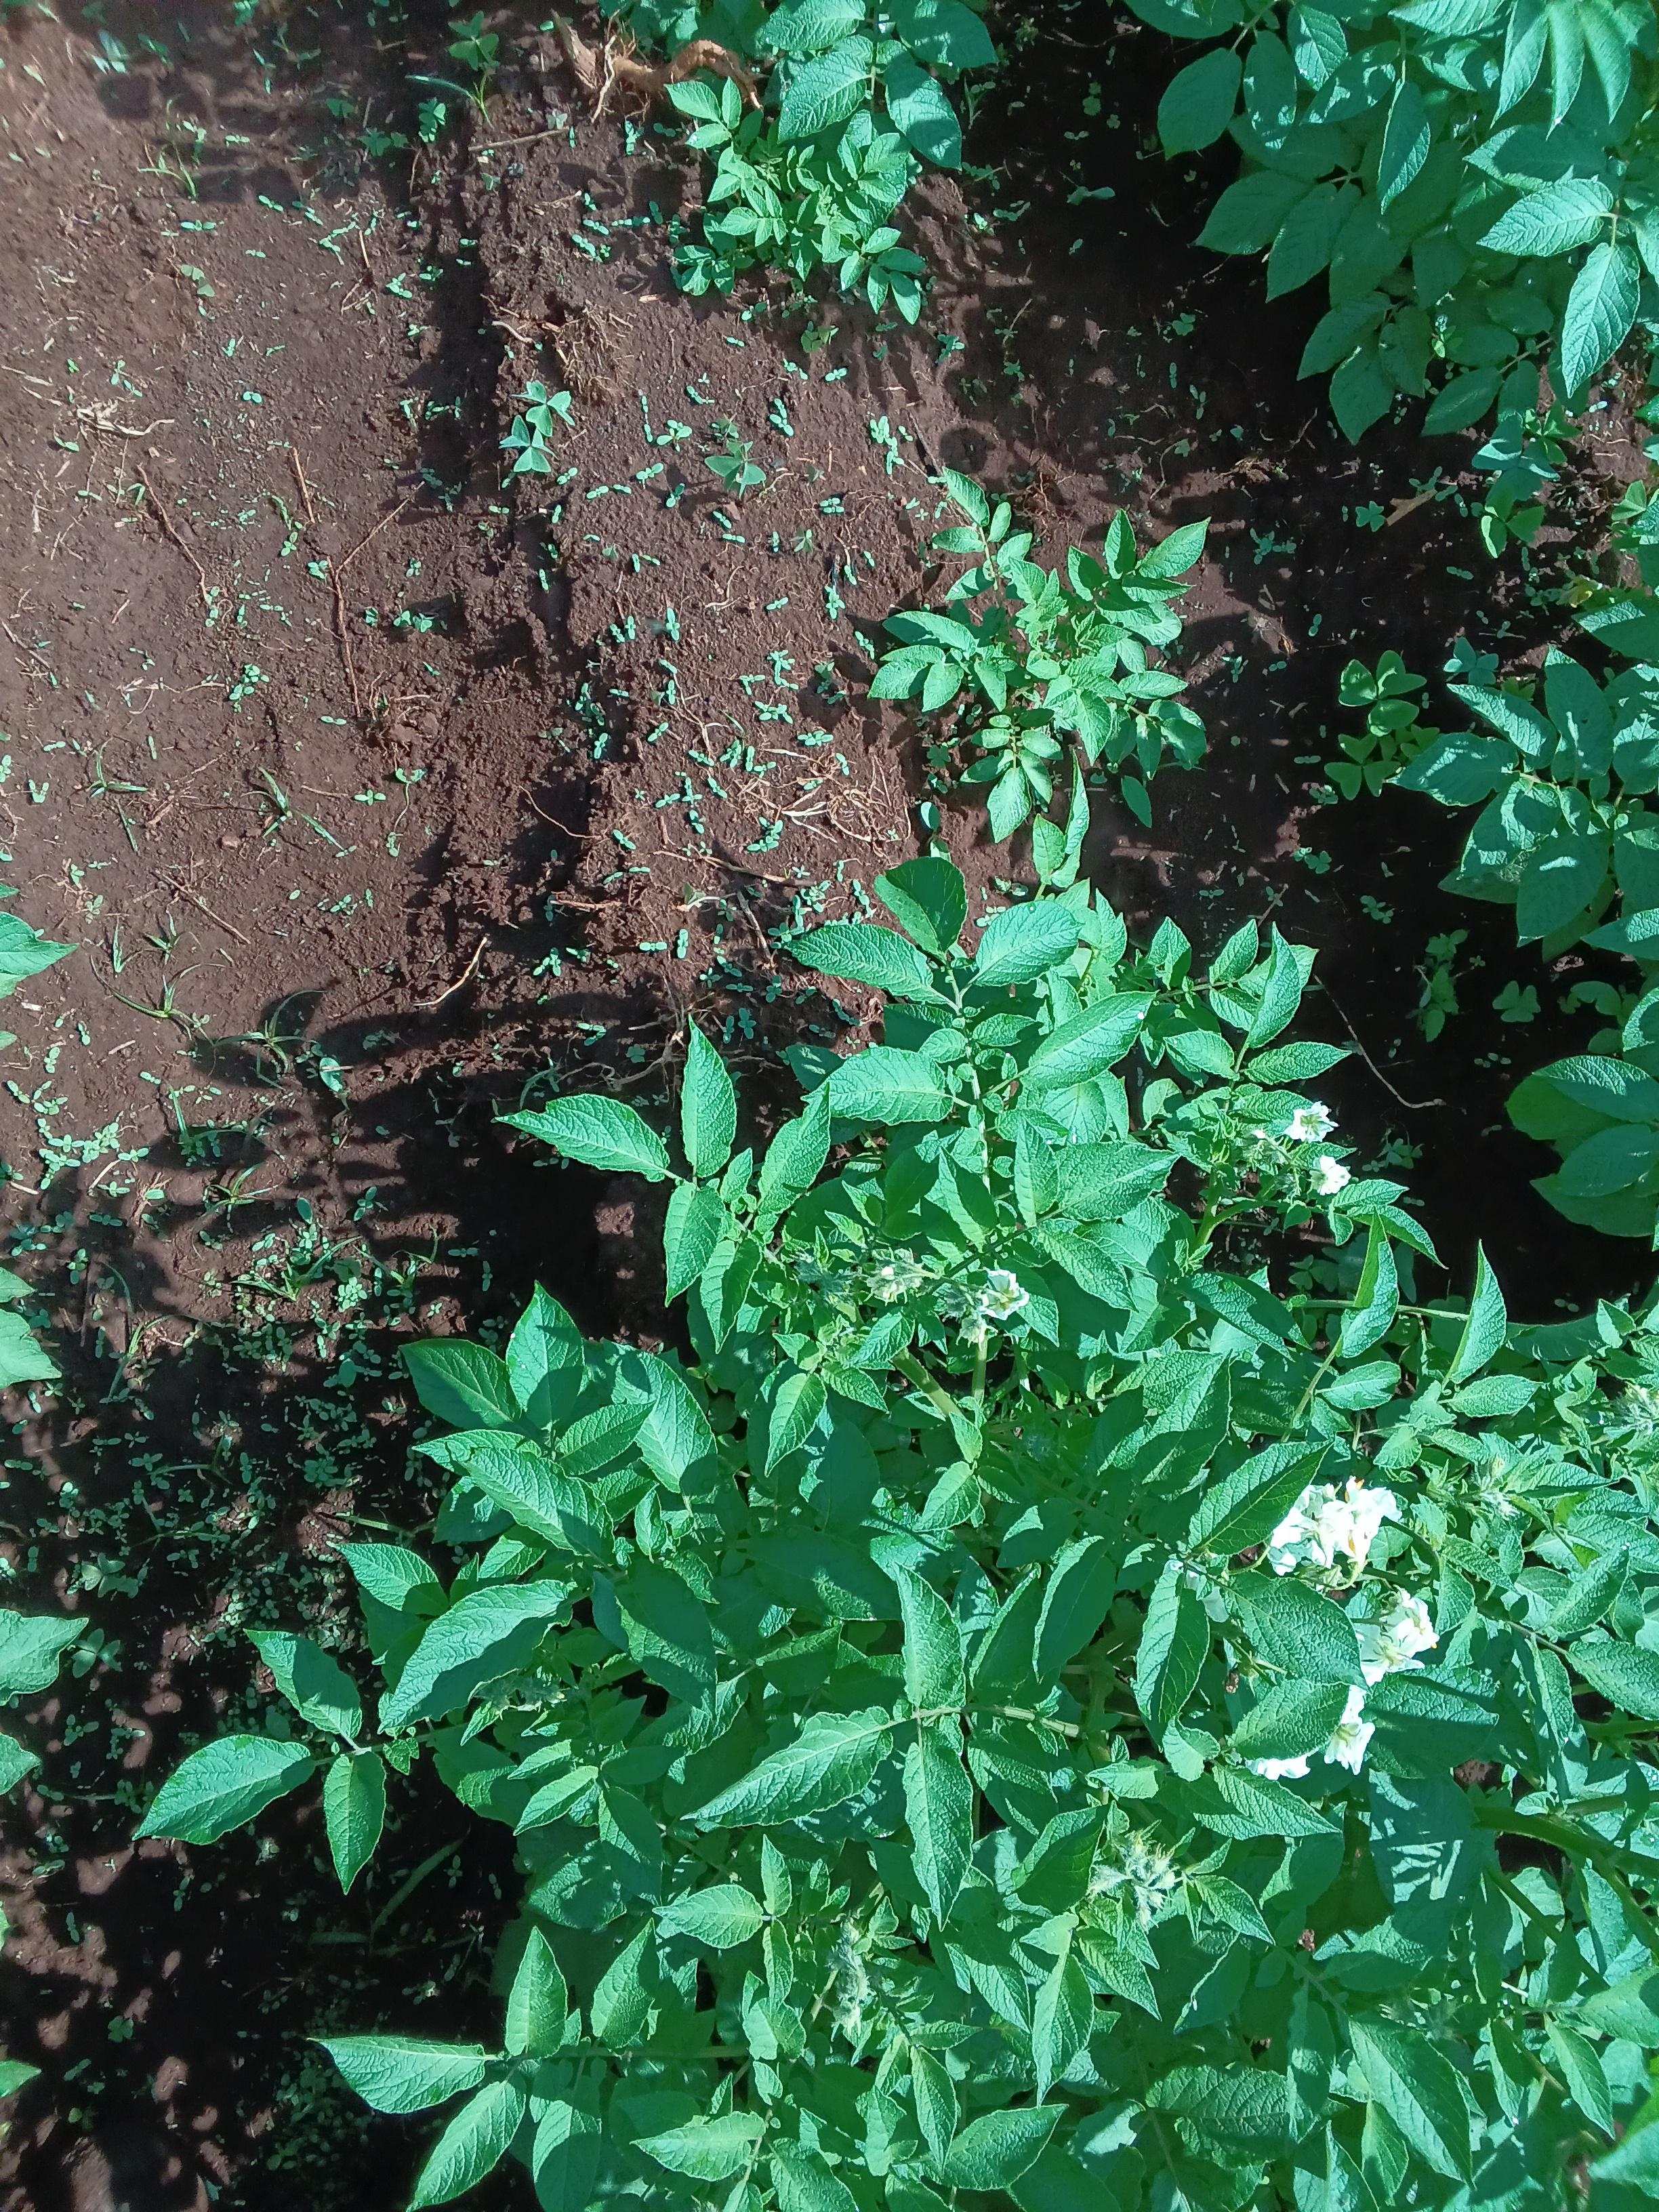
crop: potato
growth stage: flowering
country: Kenya
